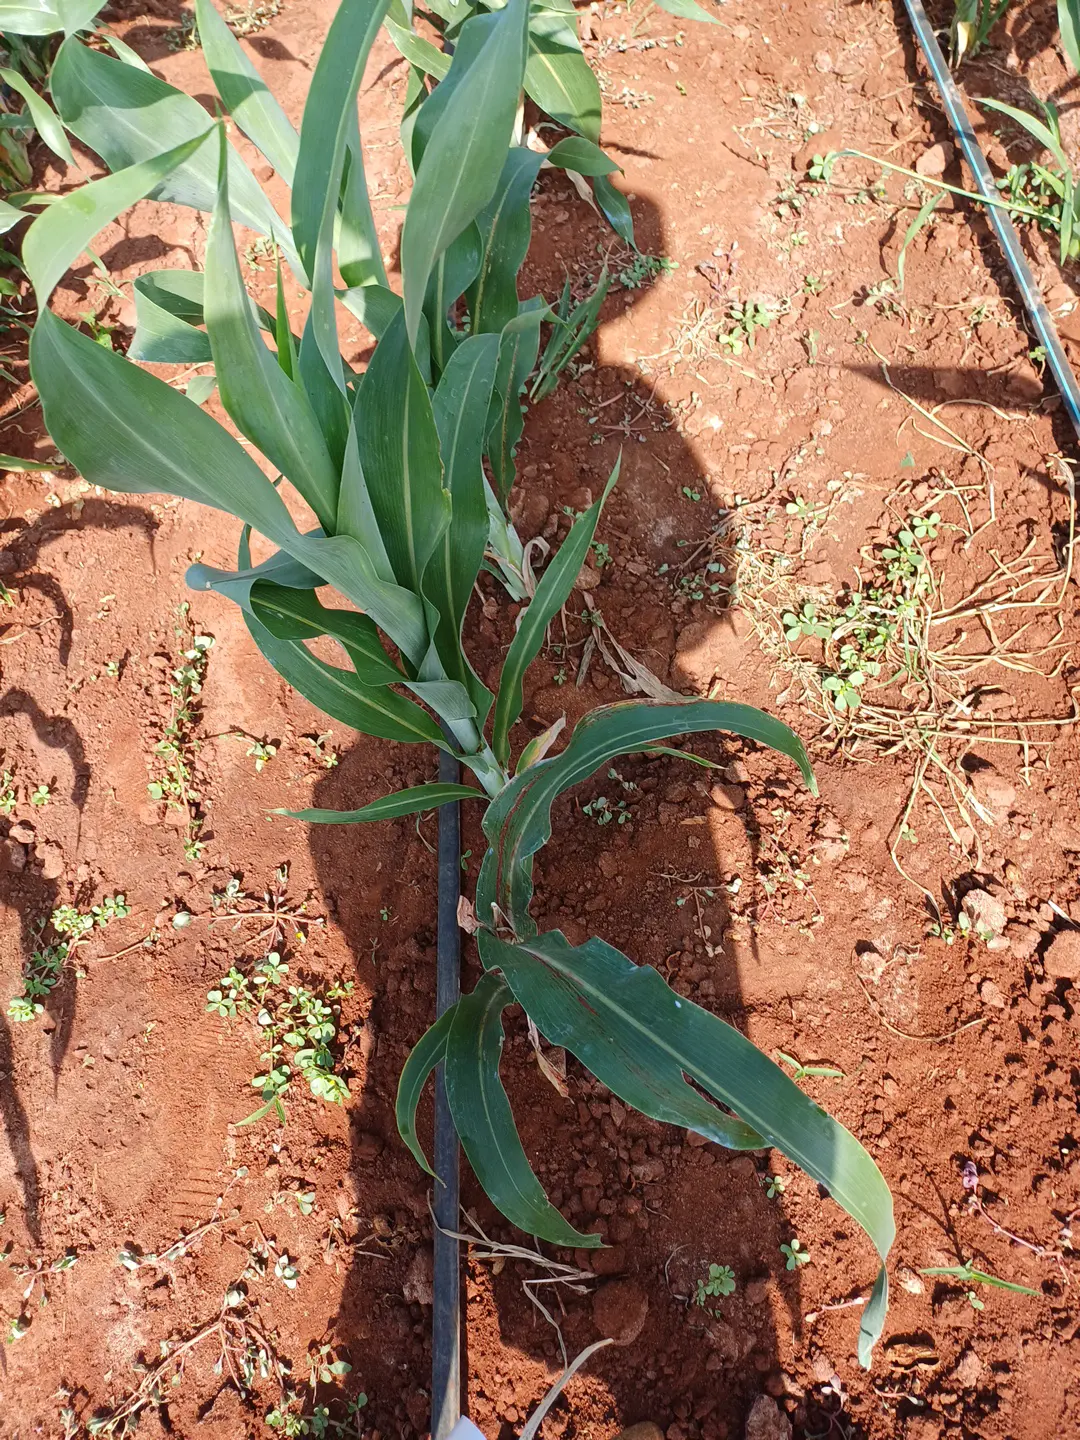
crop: sorghum
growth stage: vegetative
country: Kenya
